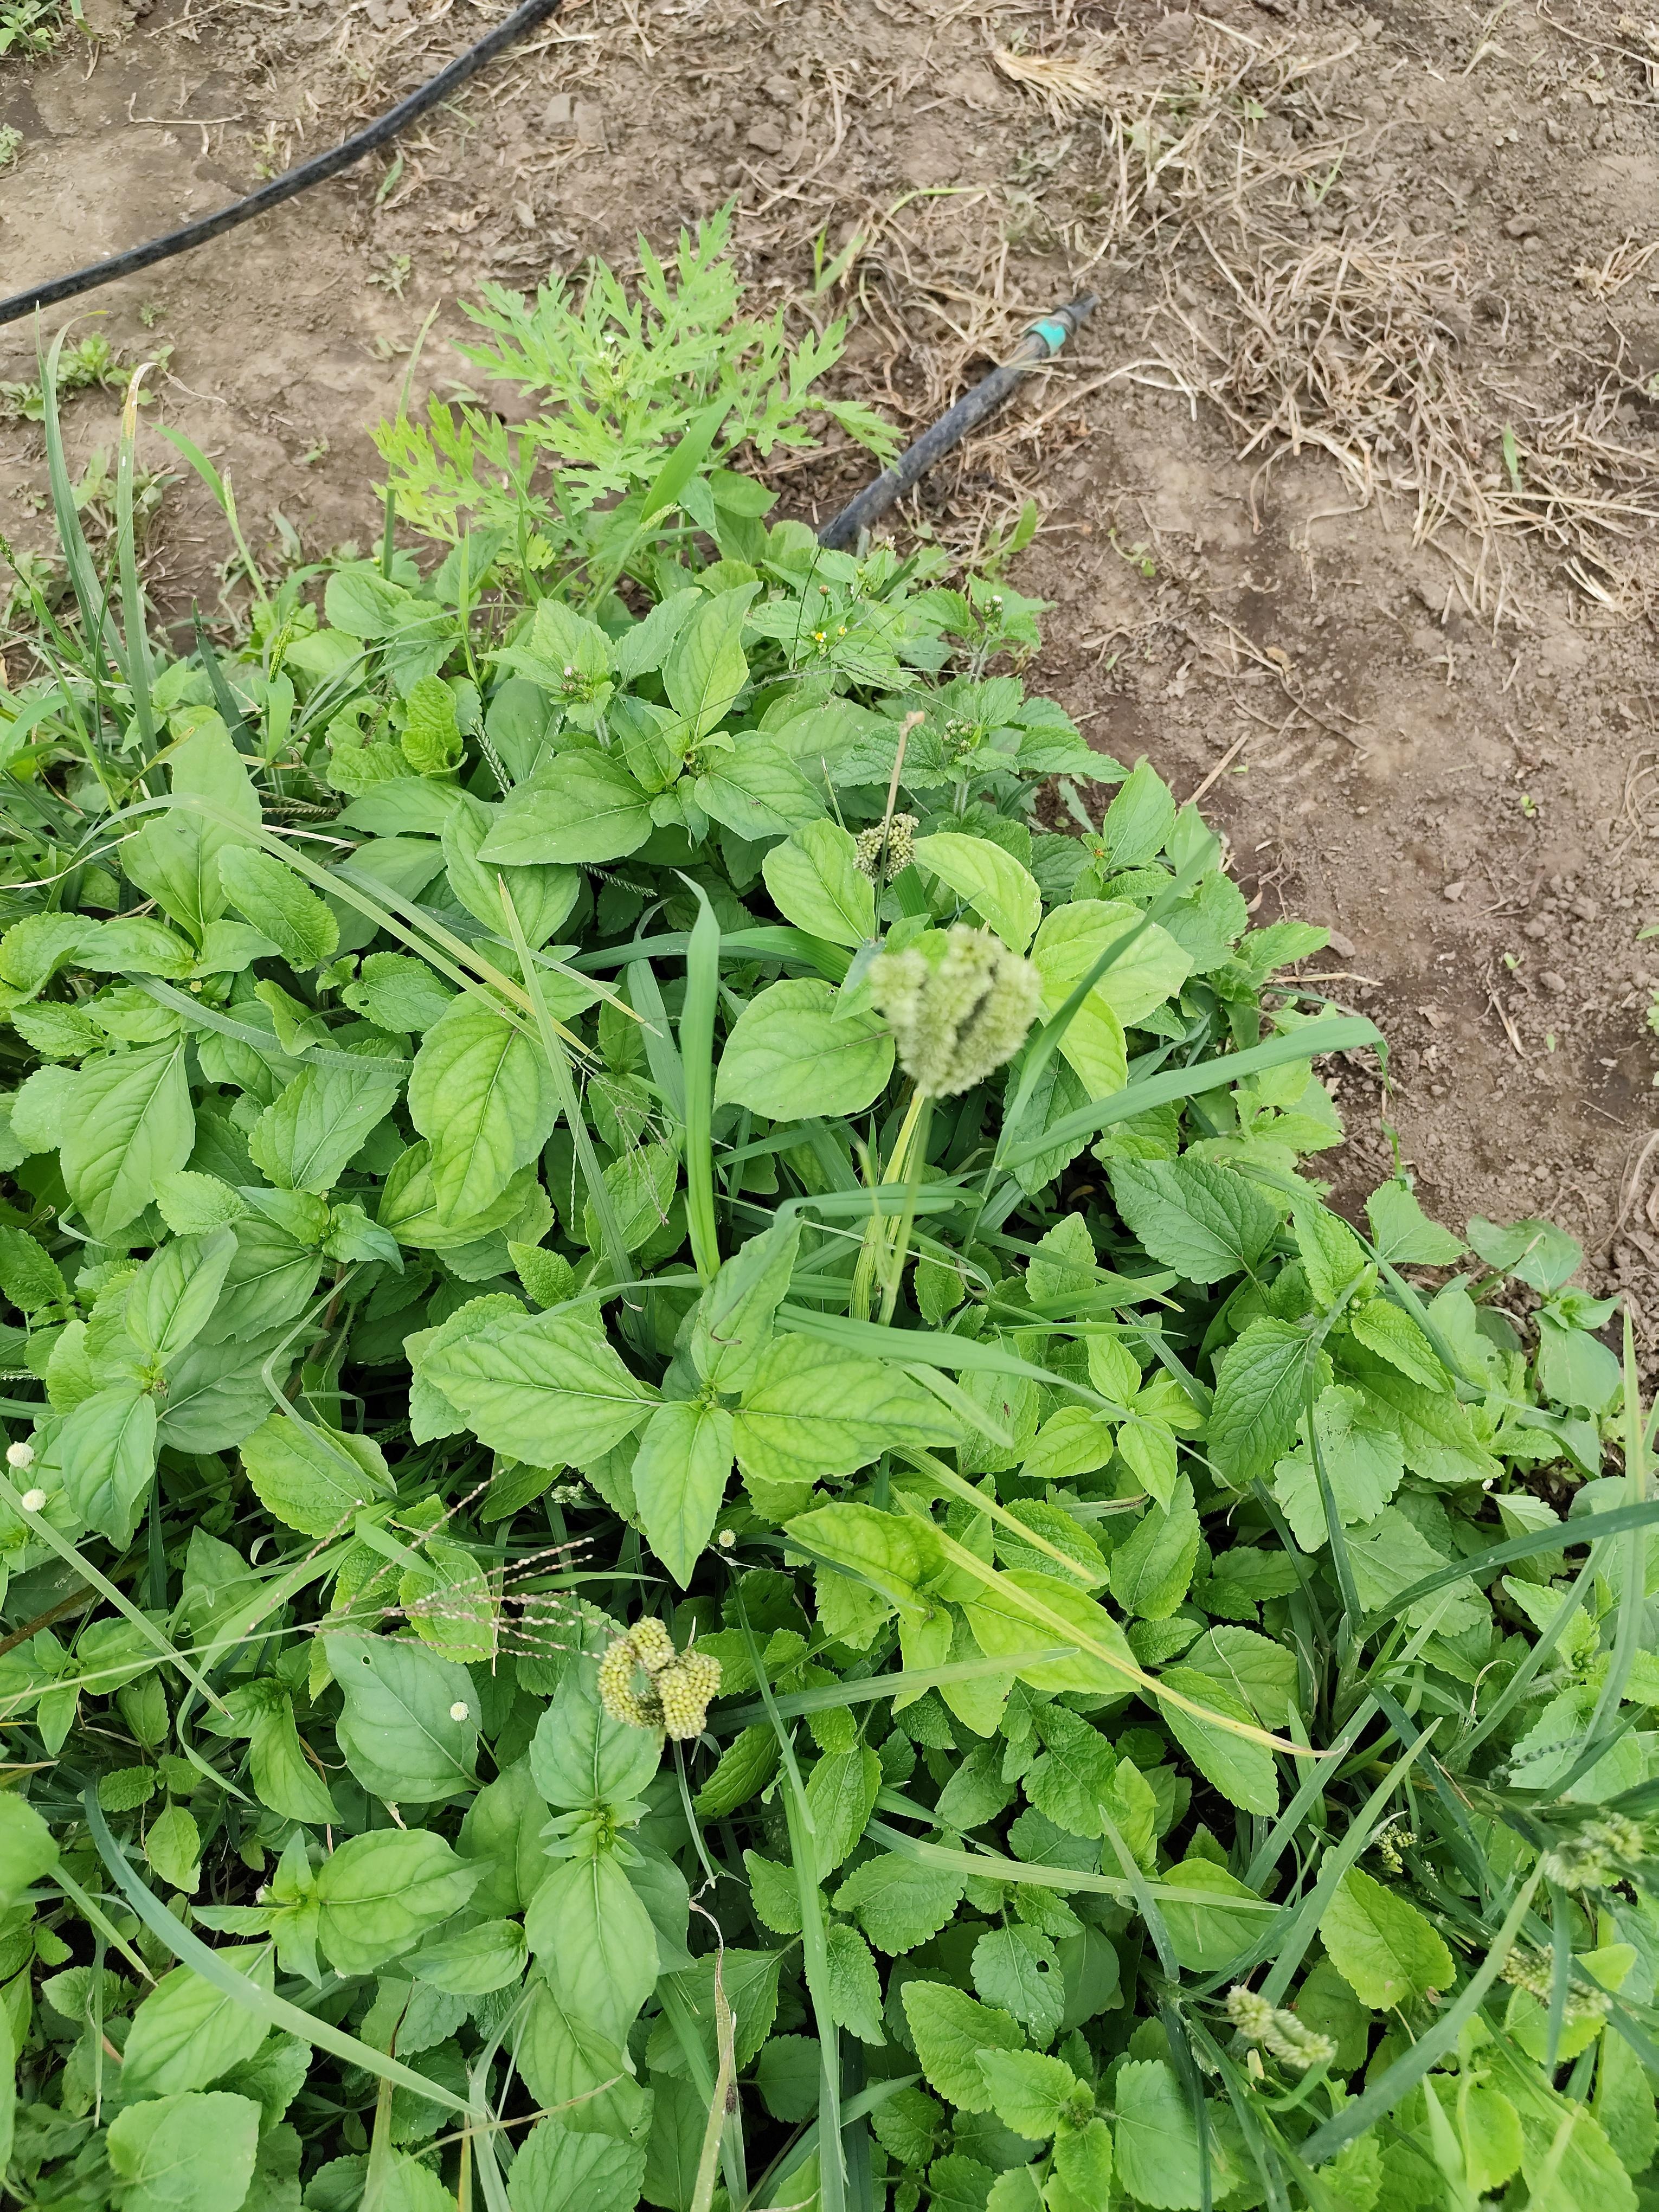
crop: finger millet
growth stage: heading tuber
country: Tanzania
